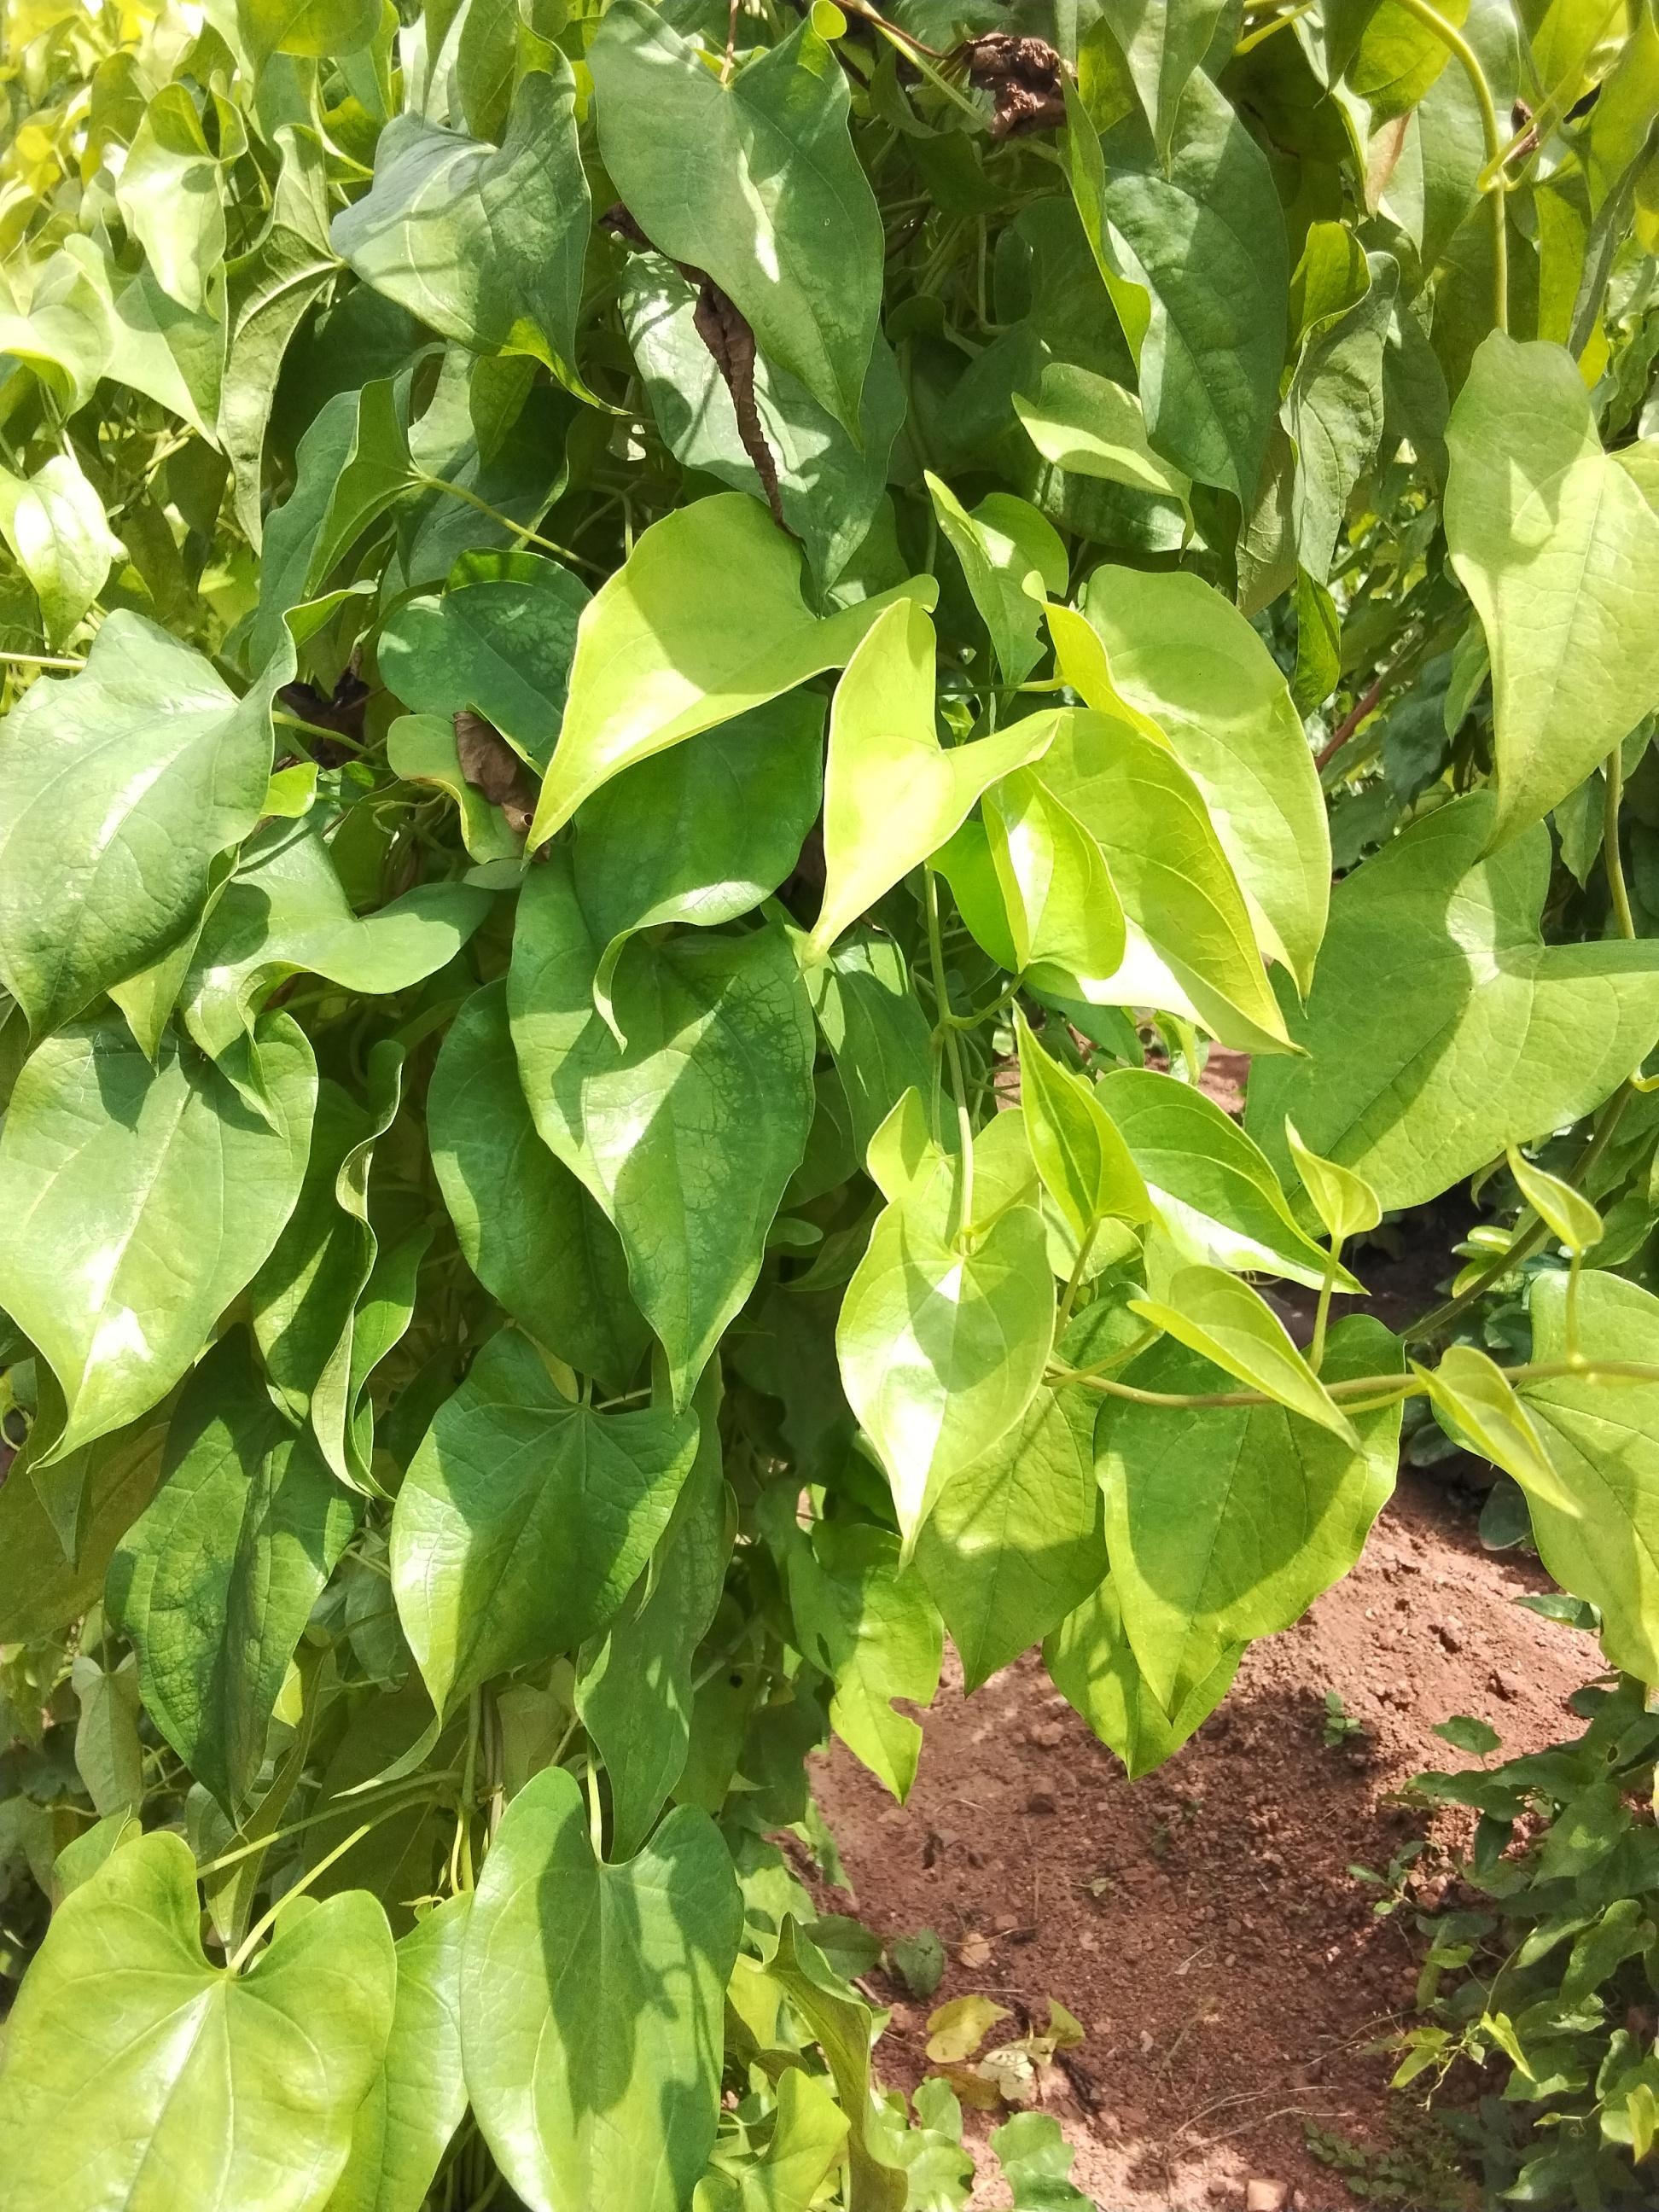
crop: yam
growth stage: vegetative
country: Nigeria
